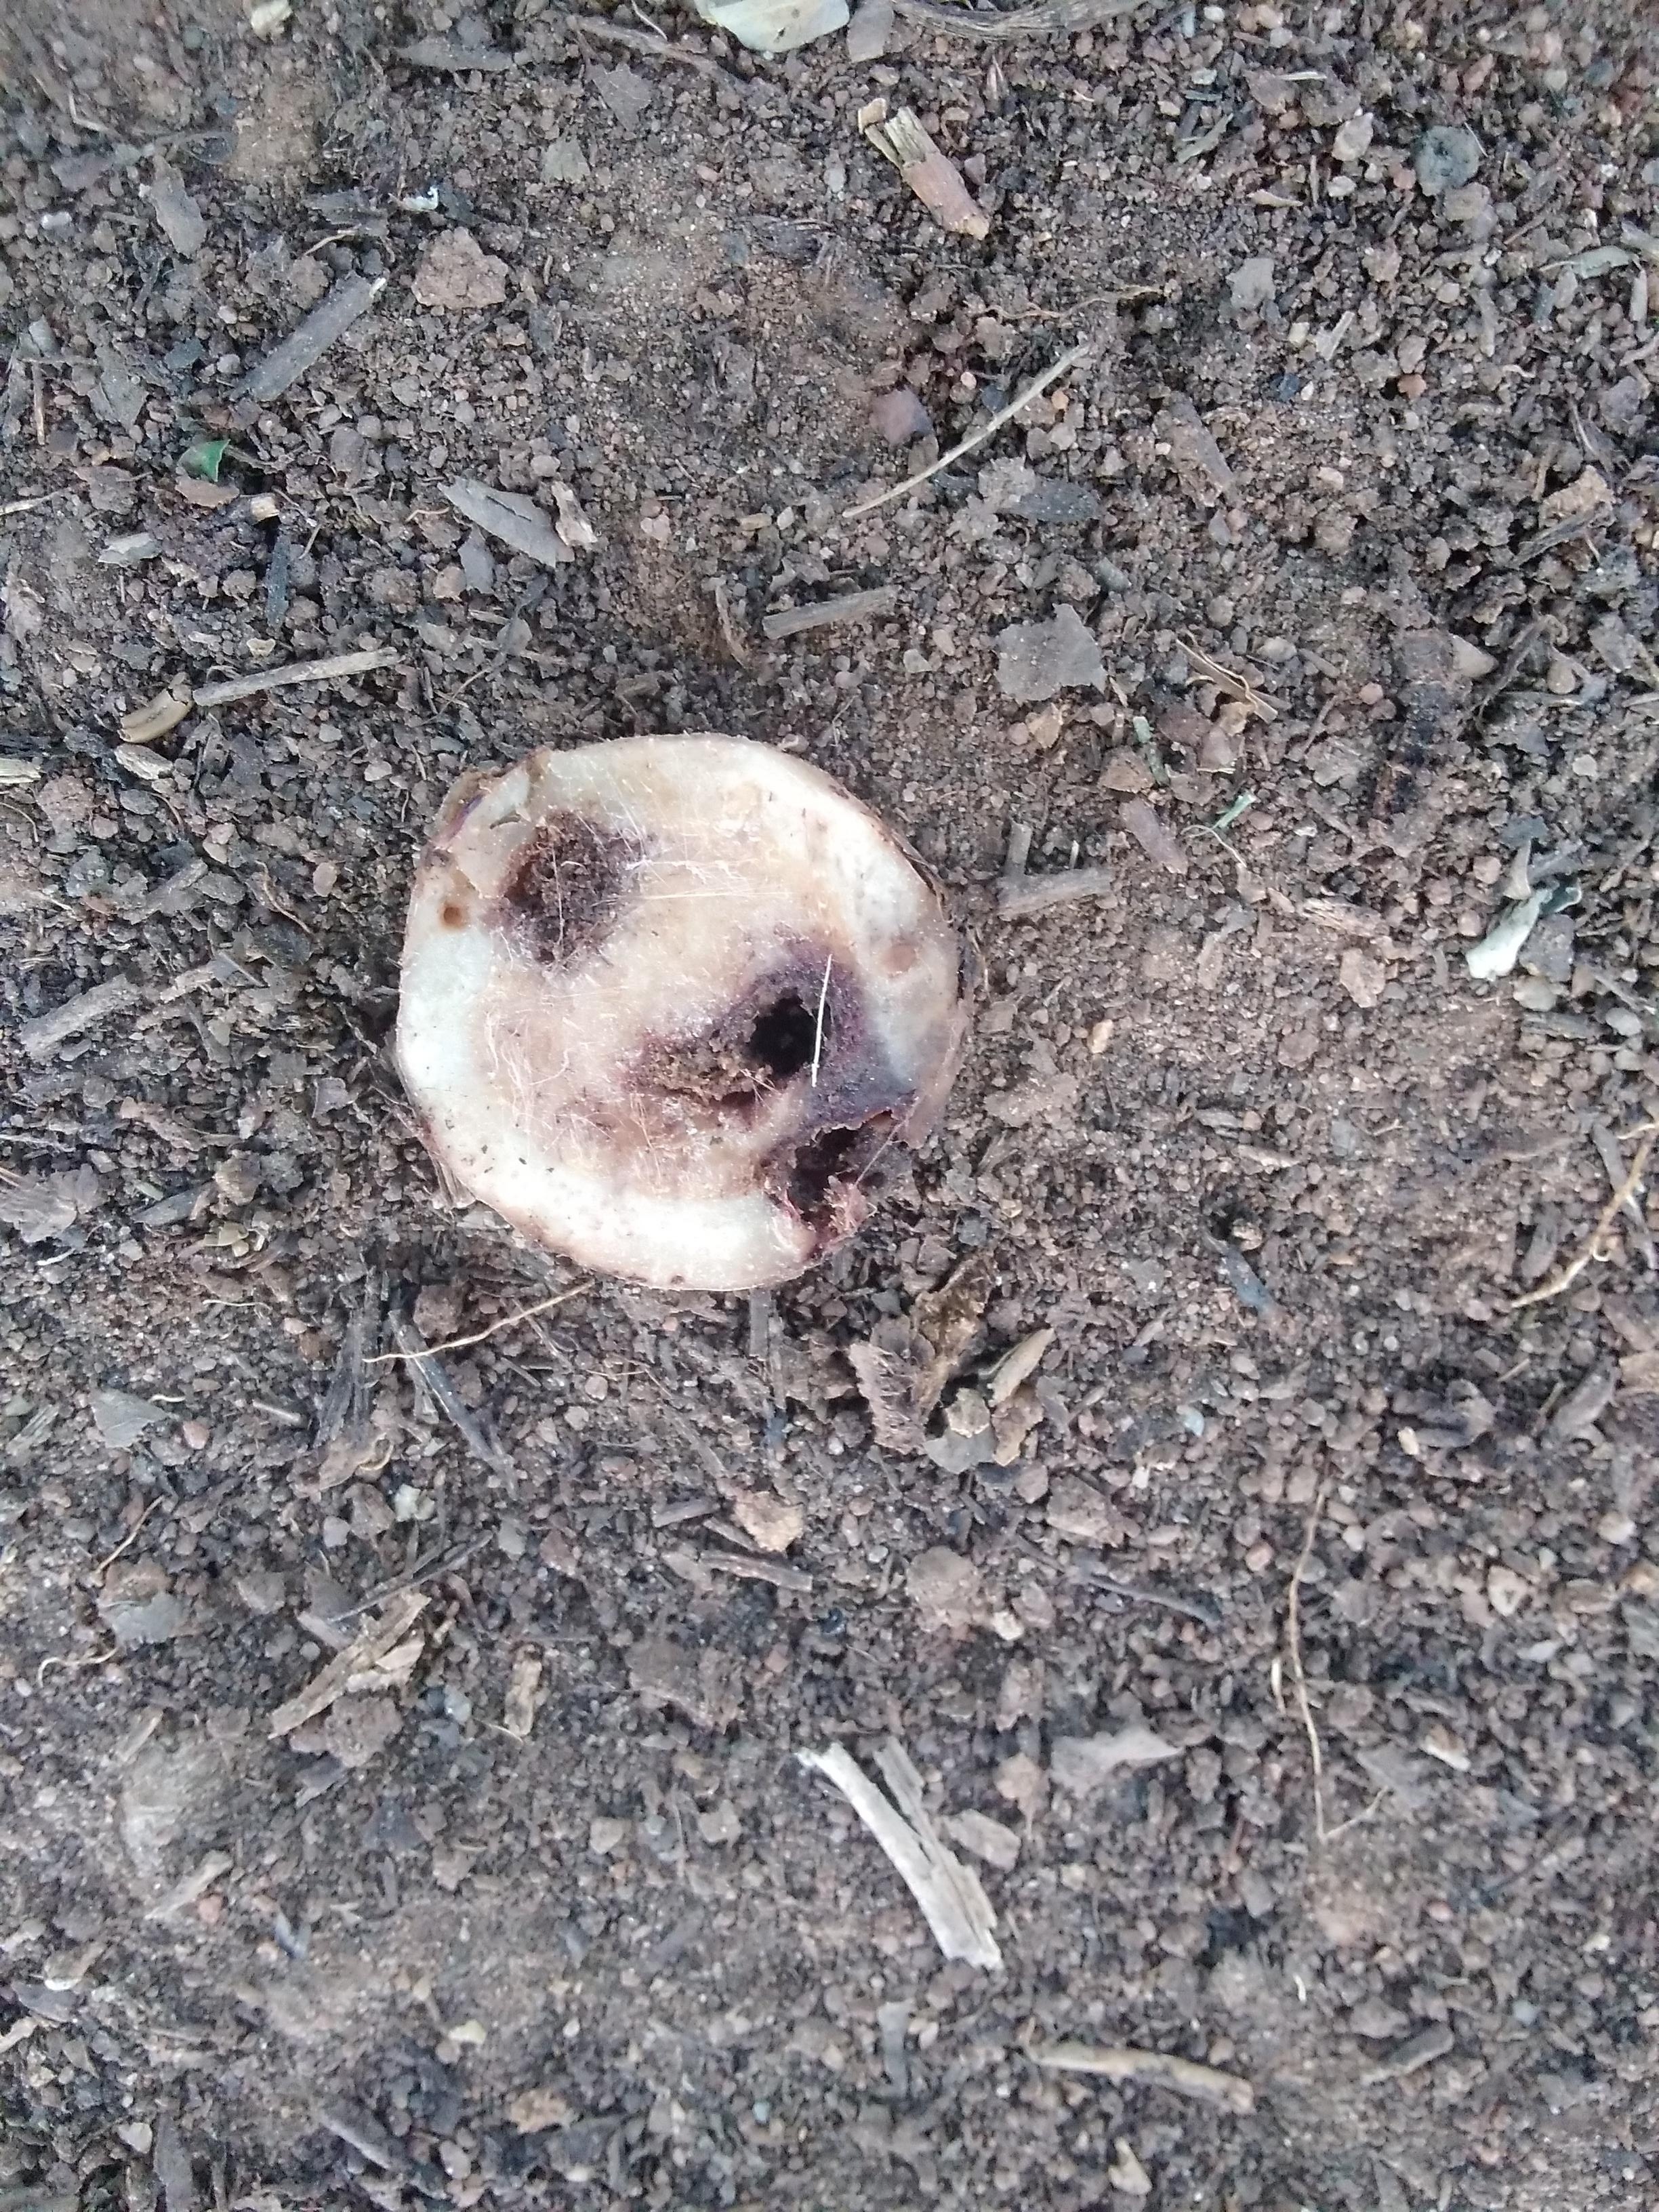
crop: banana
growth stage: vegetative
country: Tanzania
